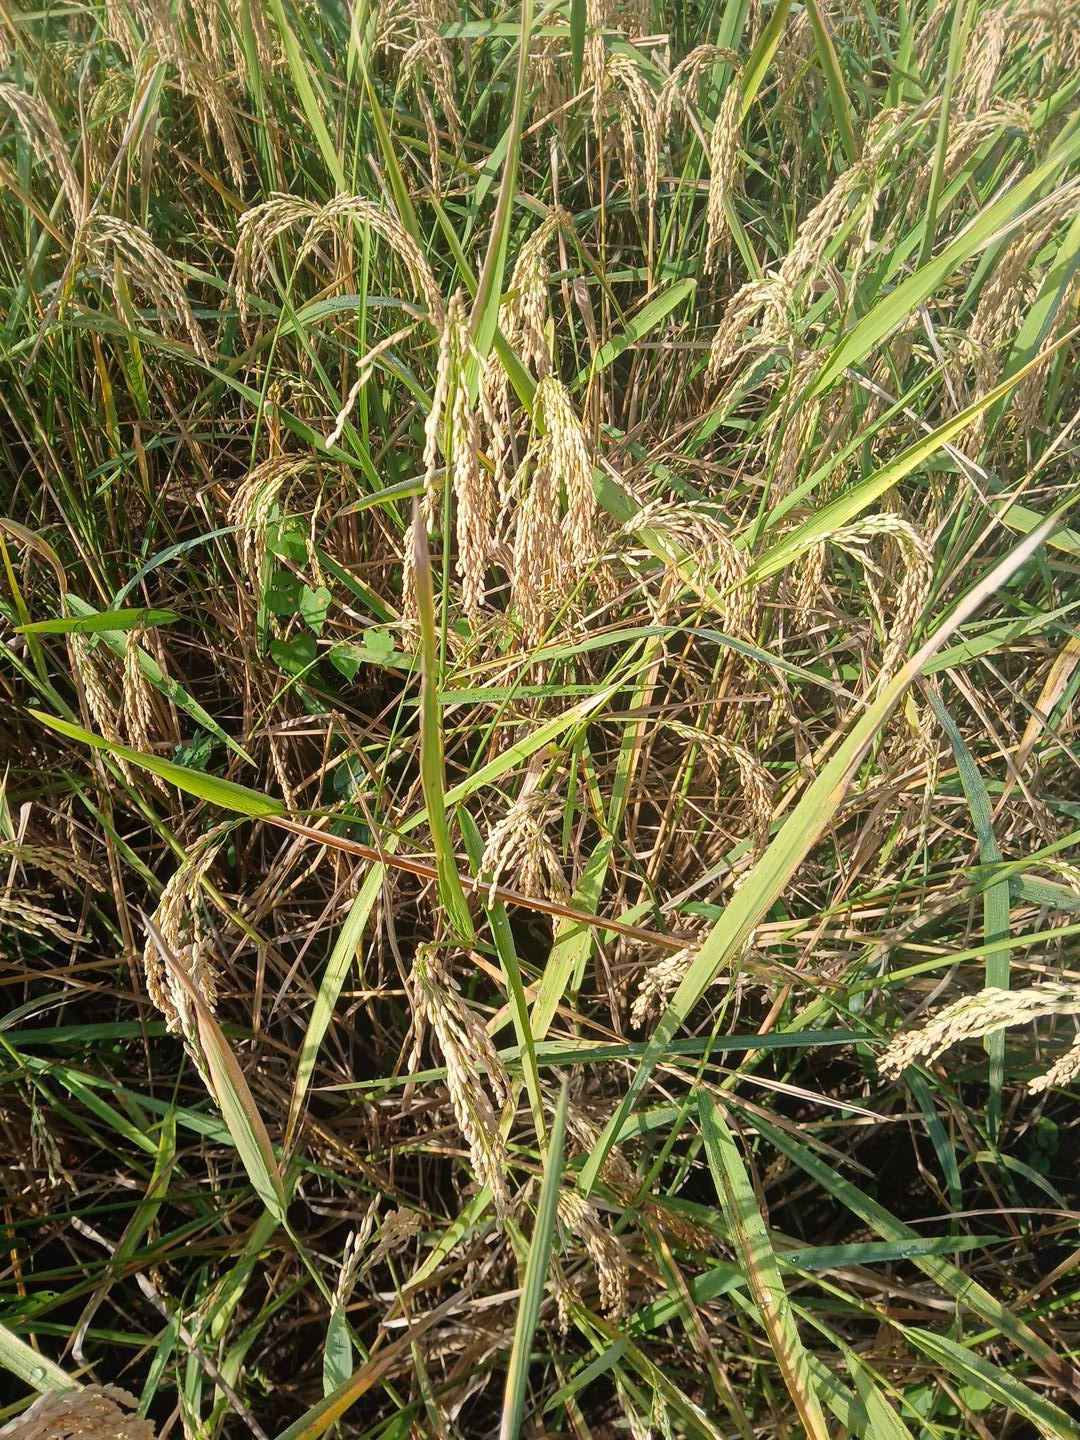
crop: rice
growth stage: ripening
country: Côte d'Ivoire
